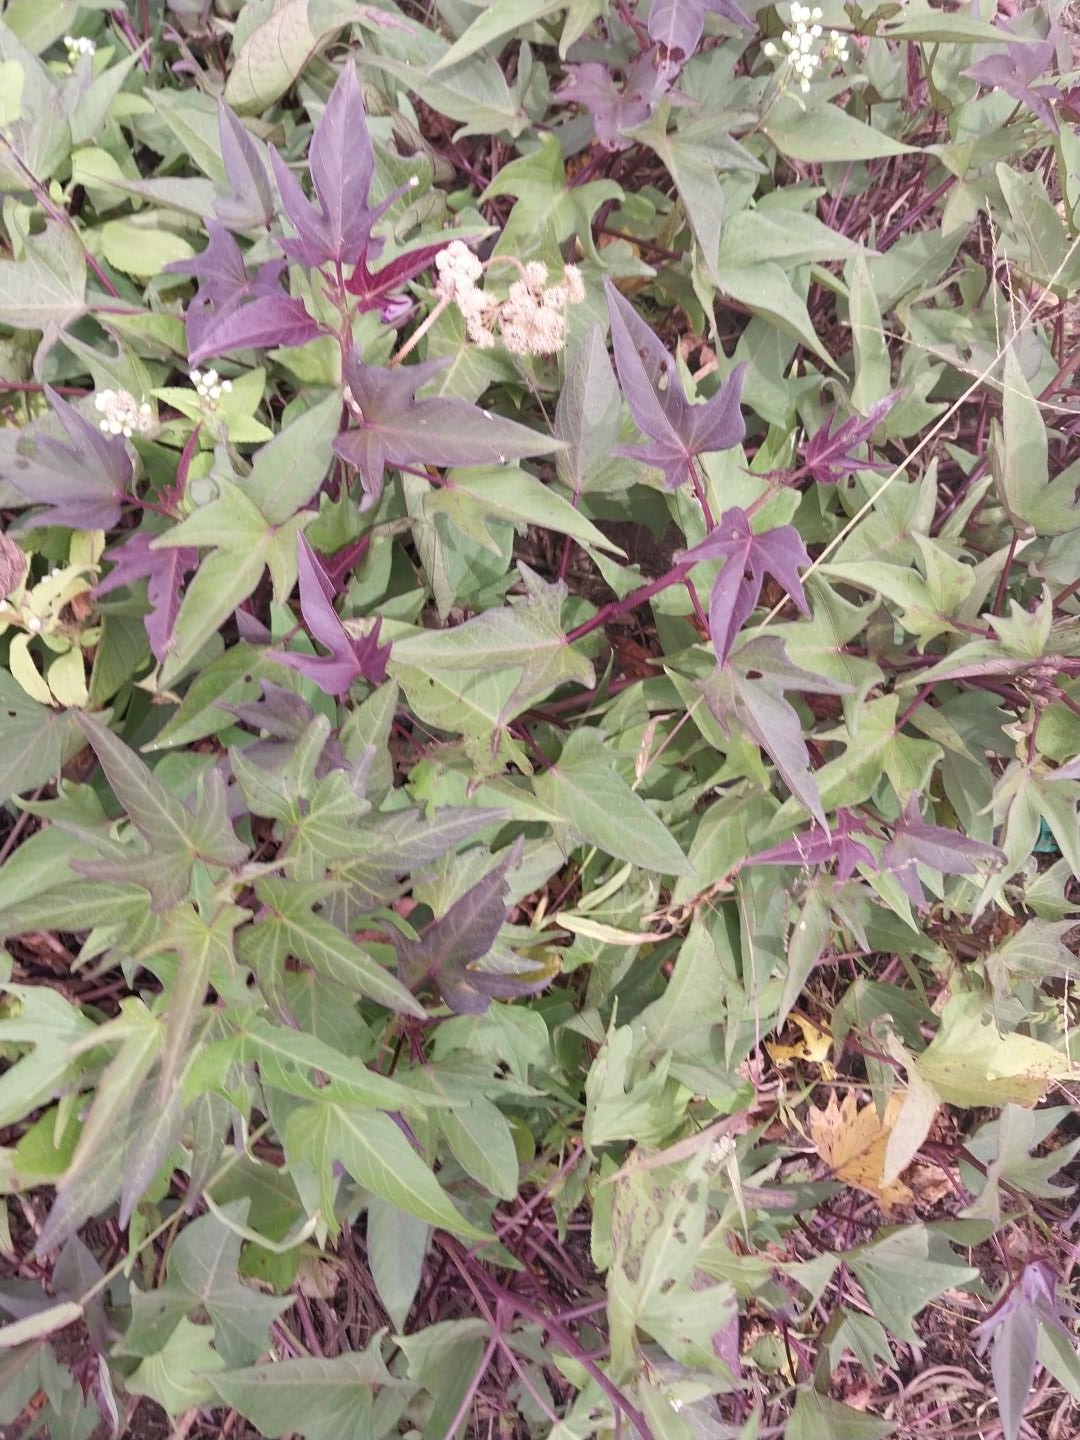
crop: sweet potato
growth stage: flowering
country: Tanzania
